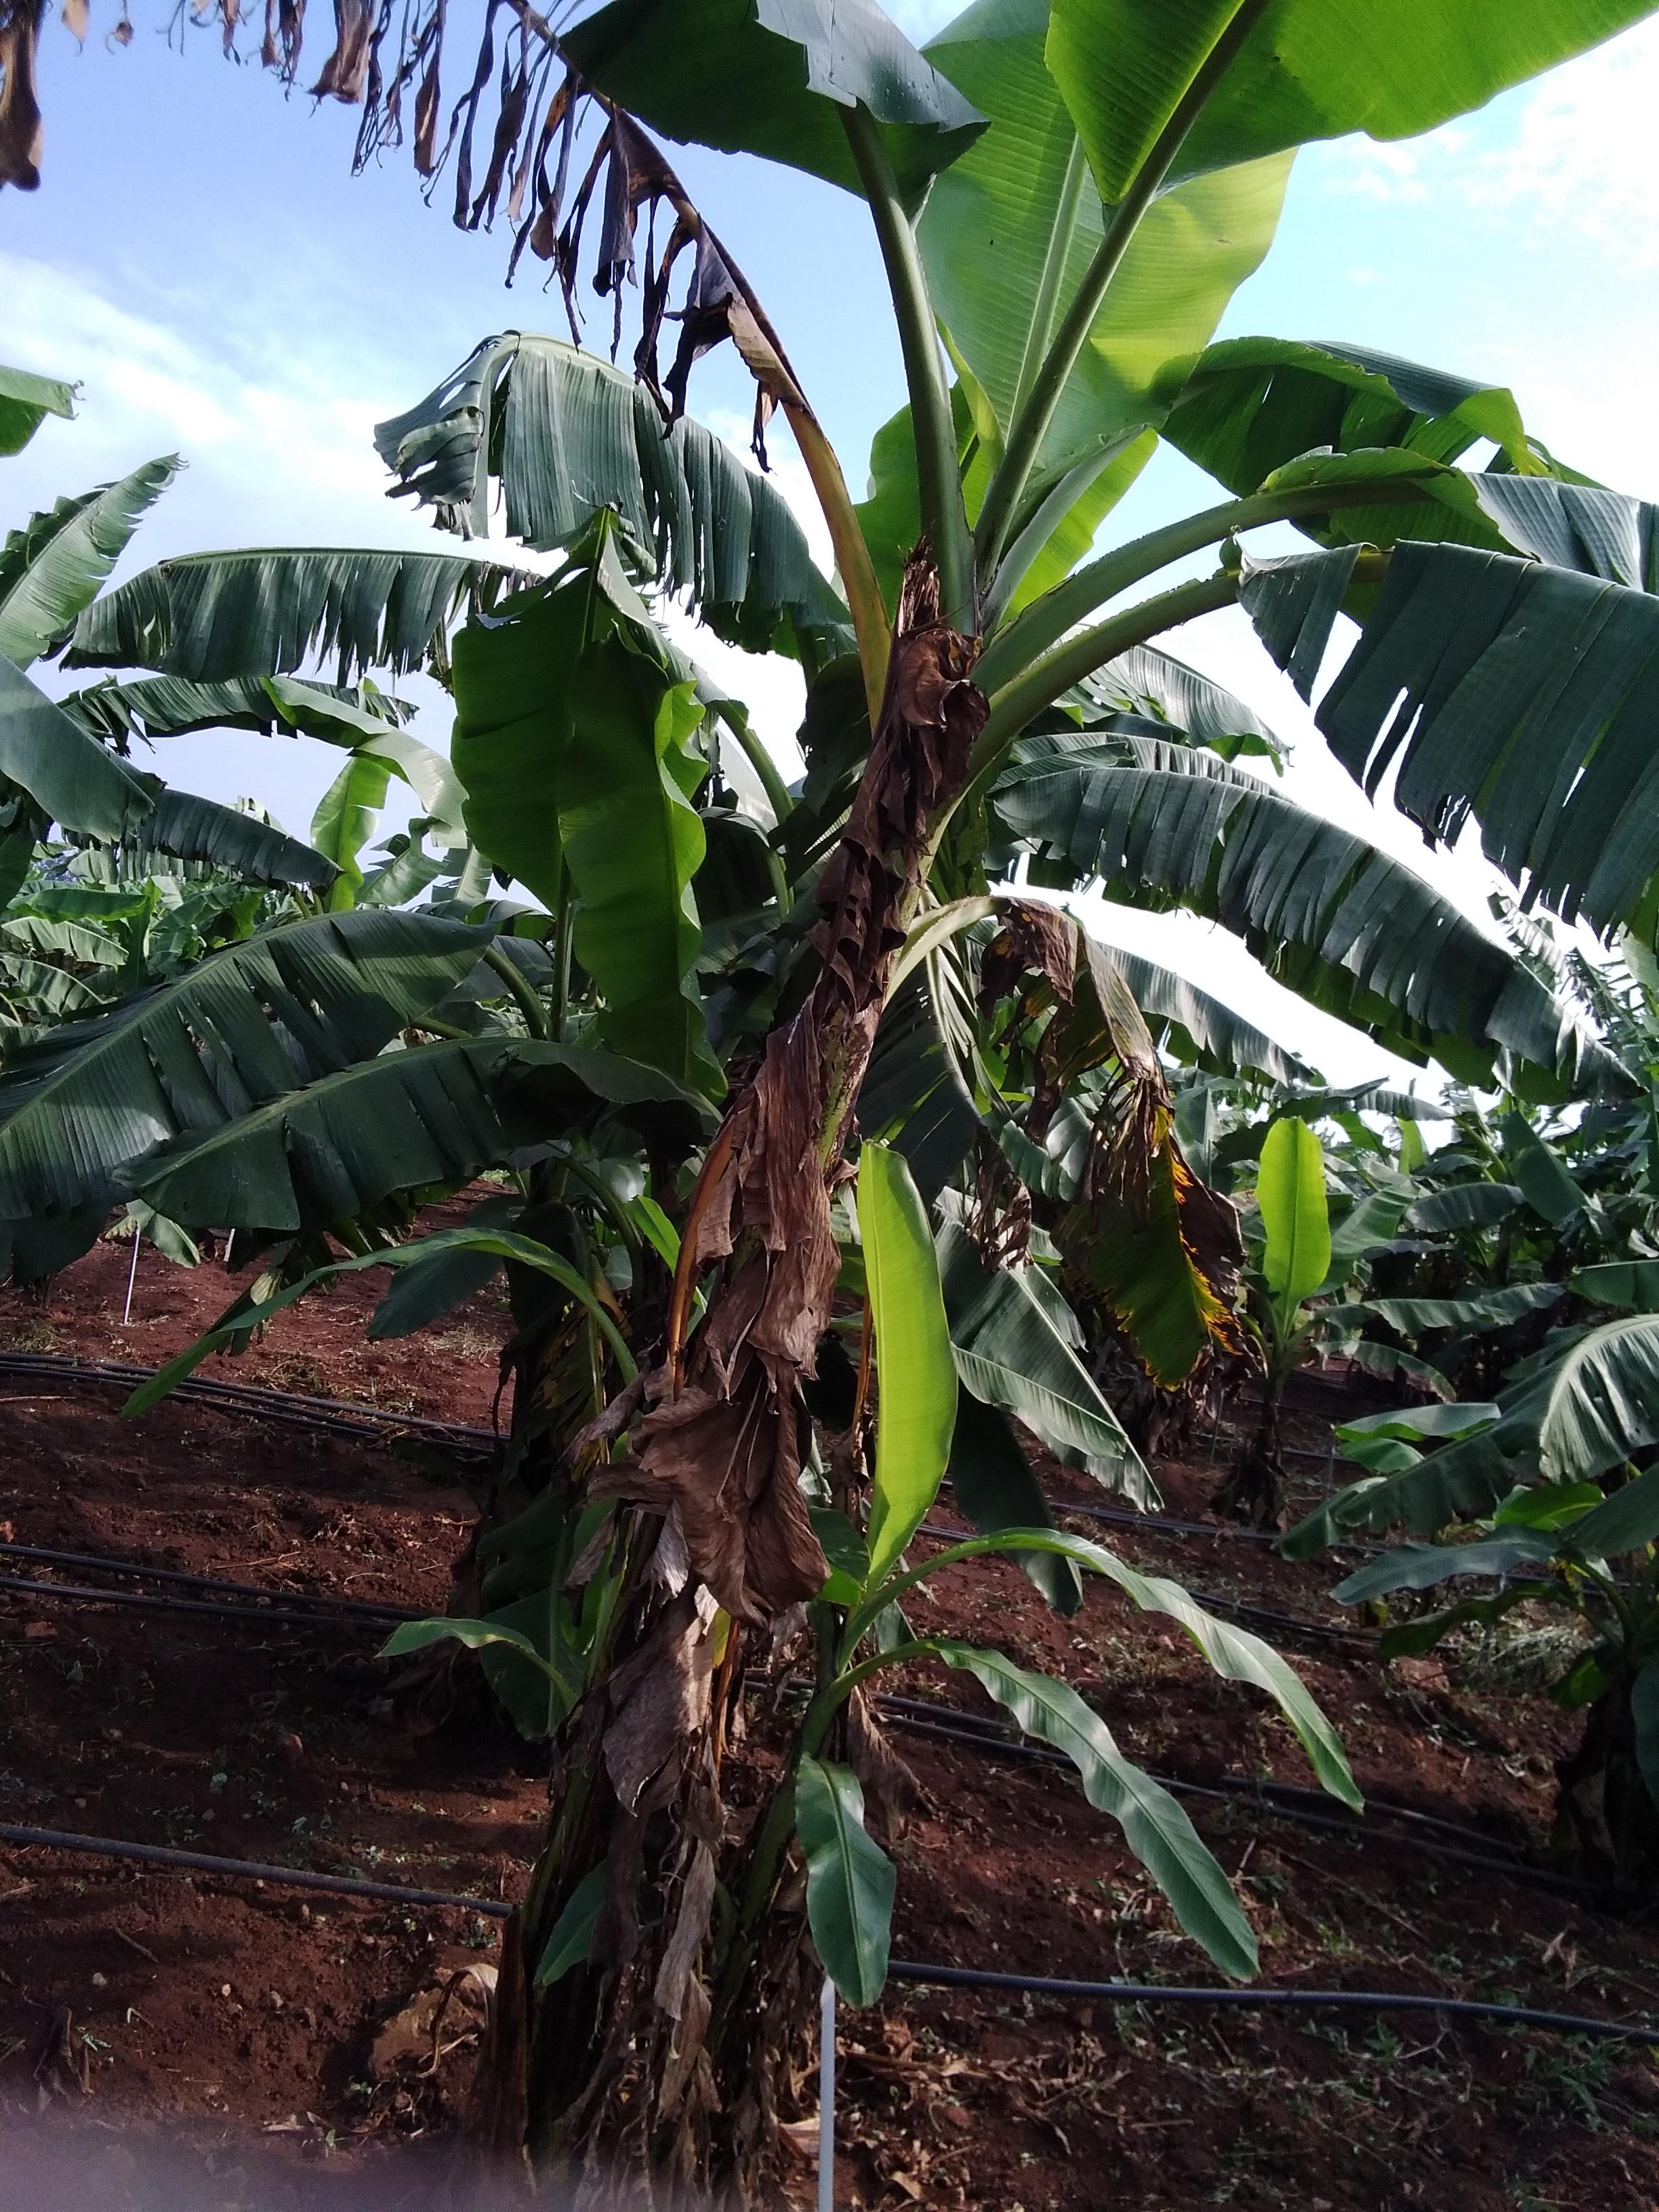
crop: banana
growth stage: vegetative
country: Uganda
